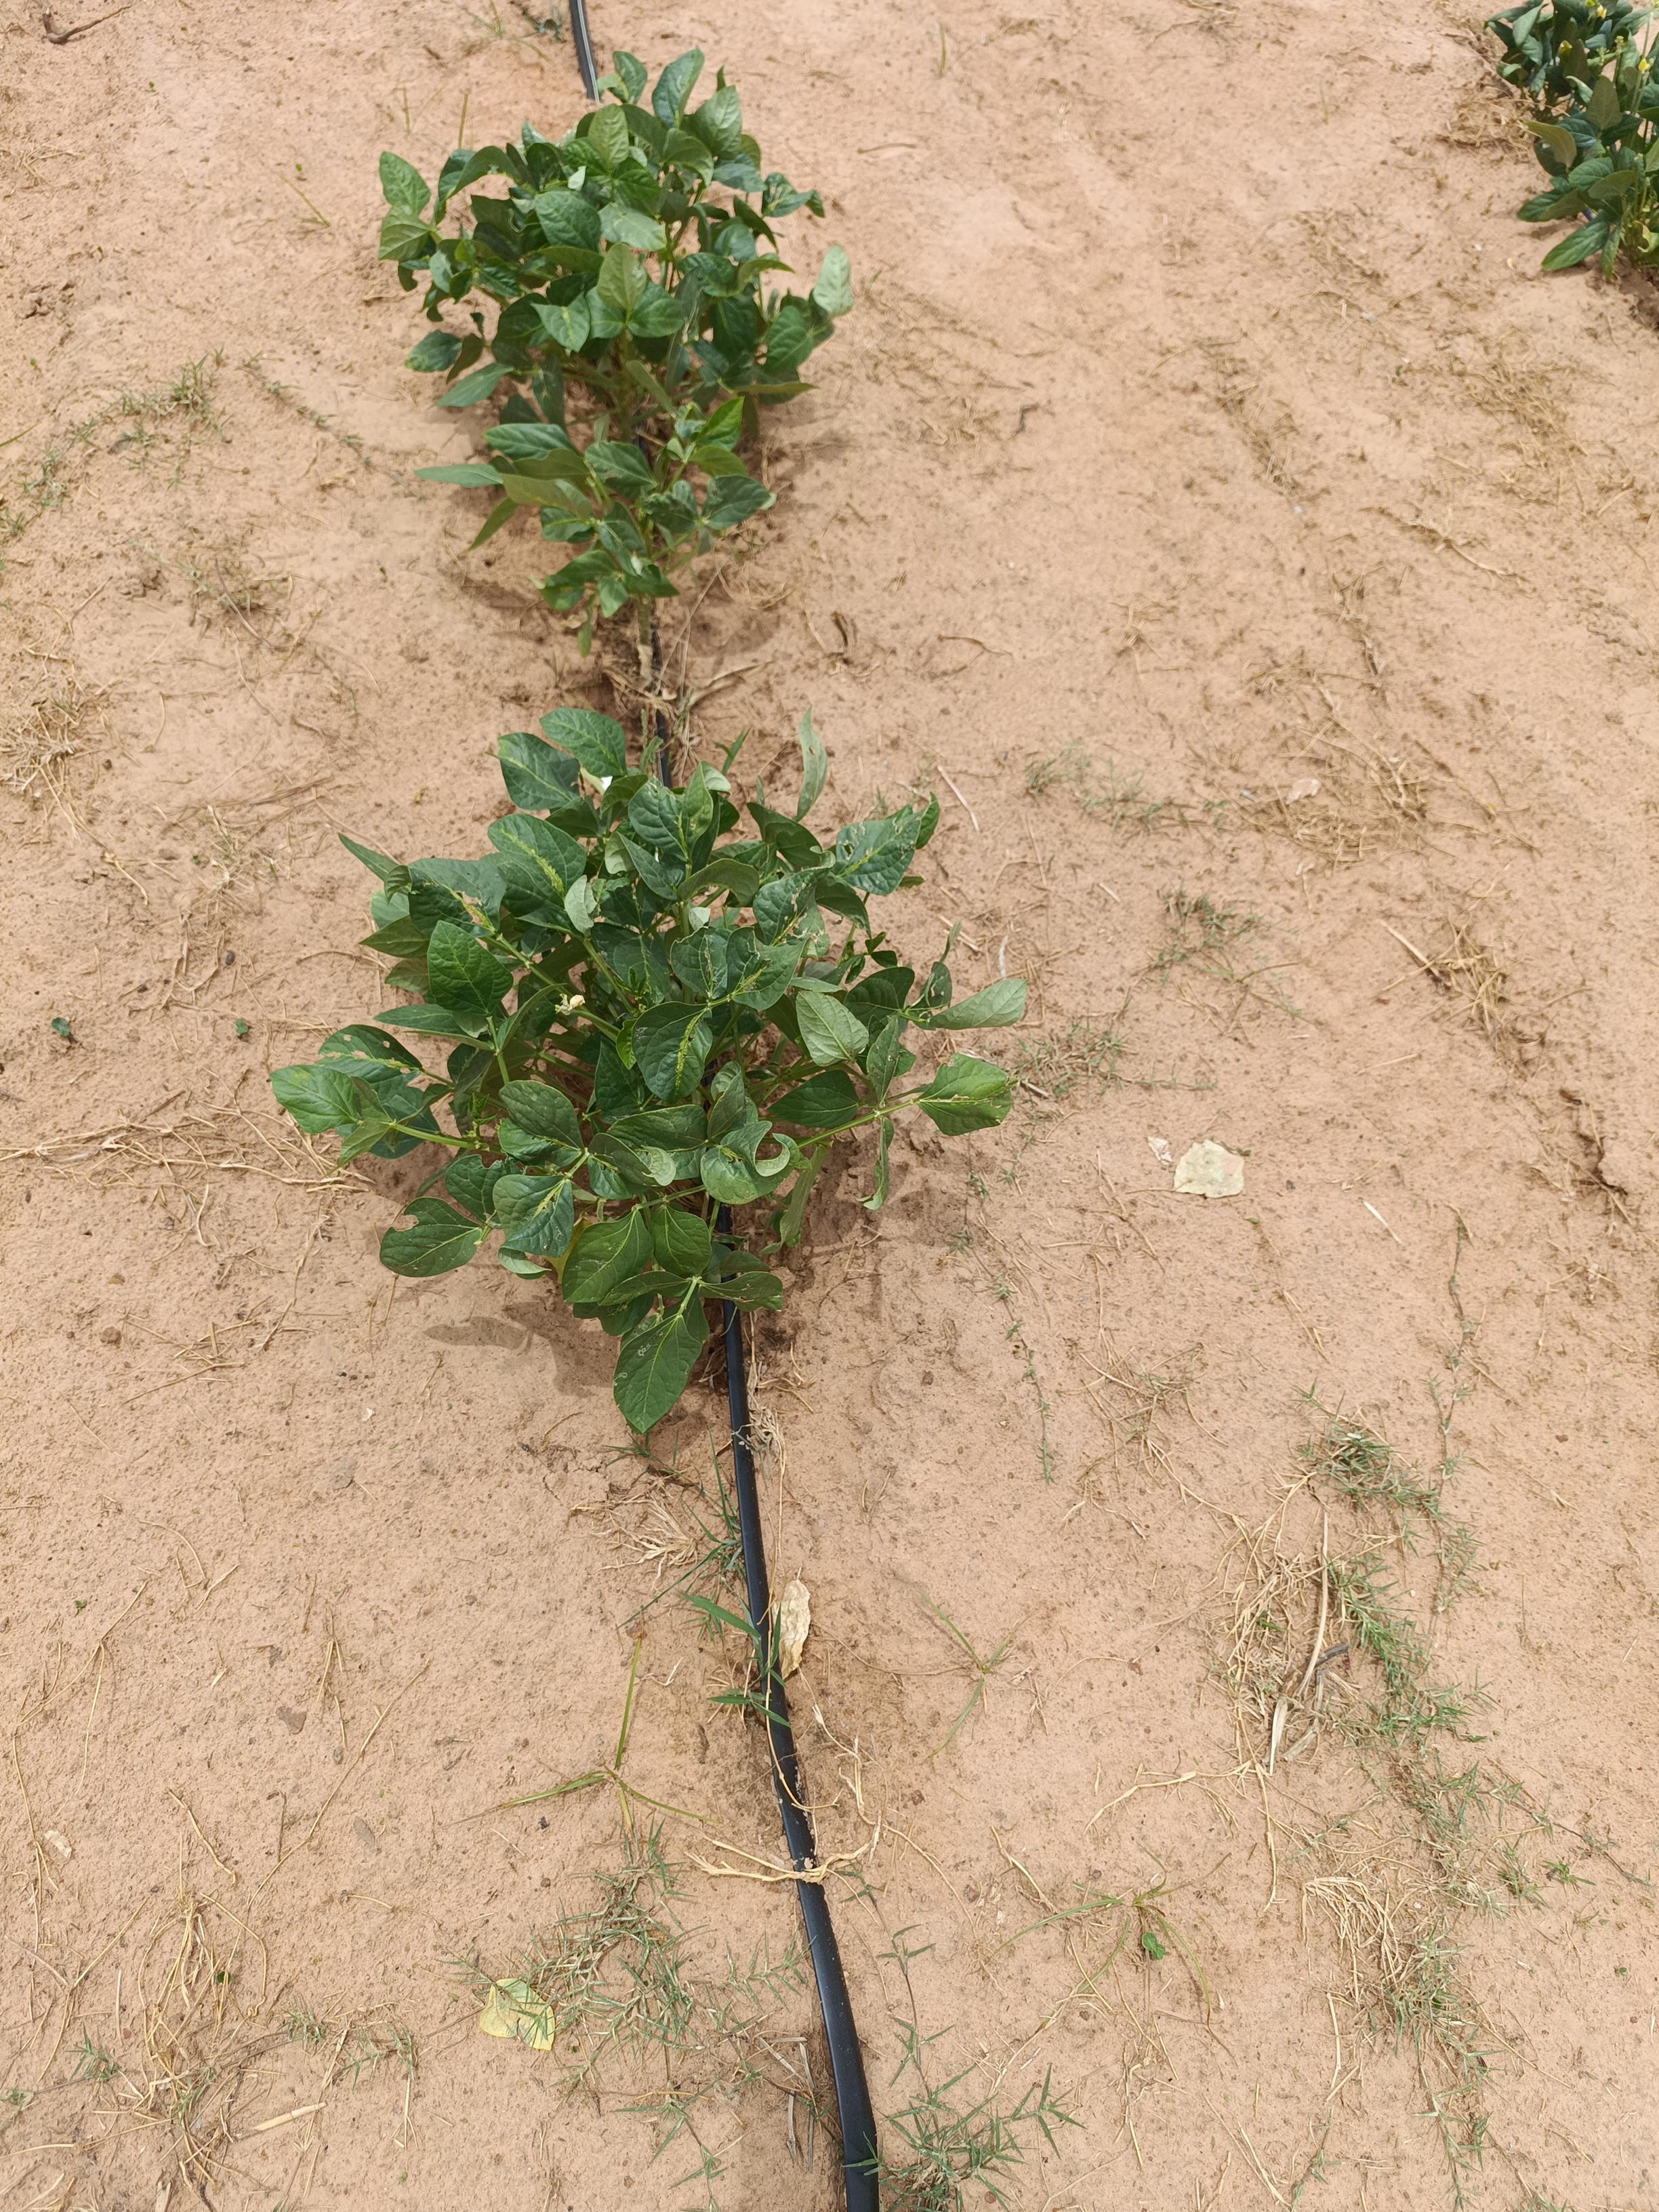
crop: cowpea
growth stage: flowering
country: Nigeria
